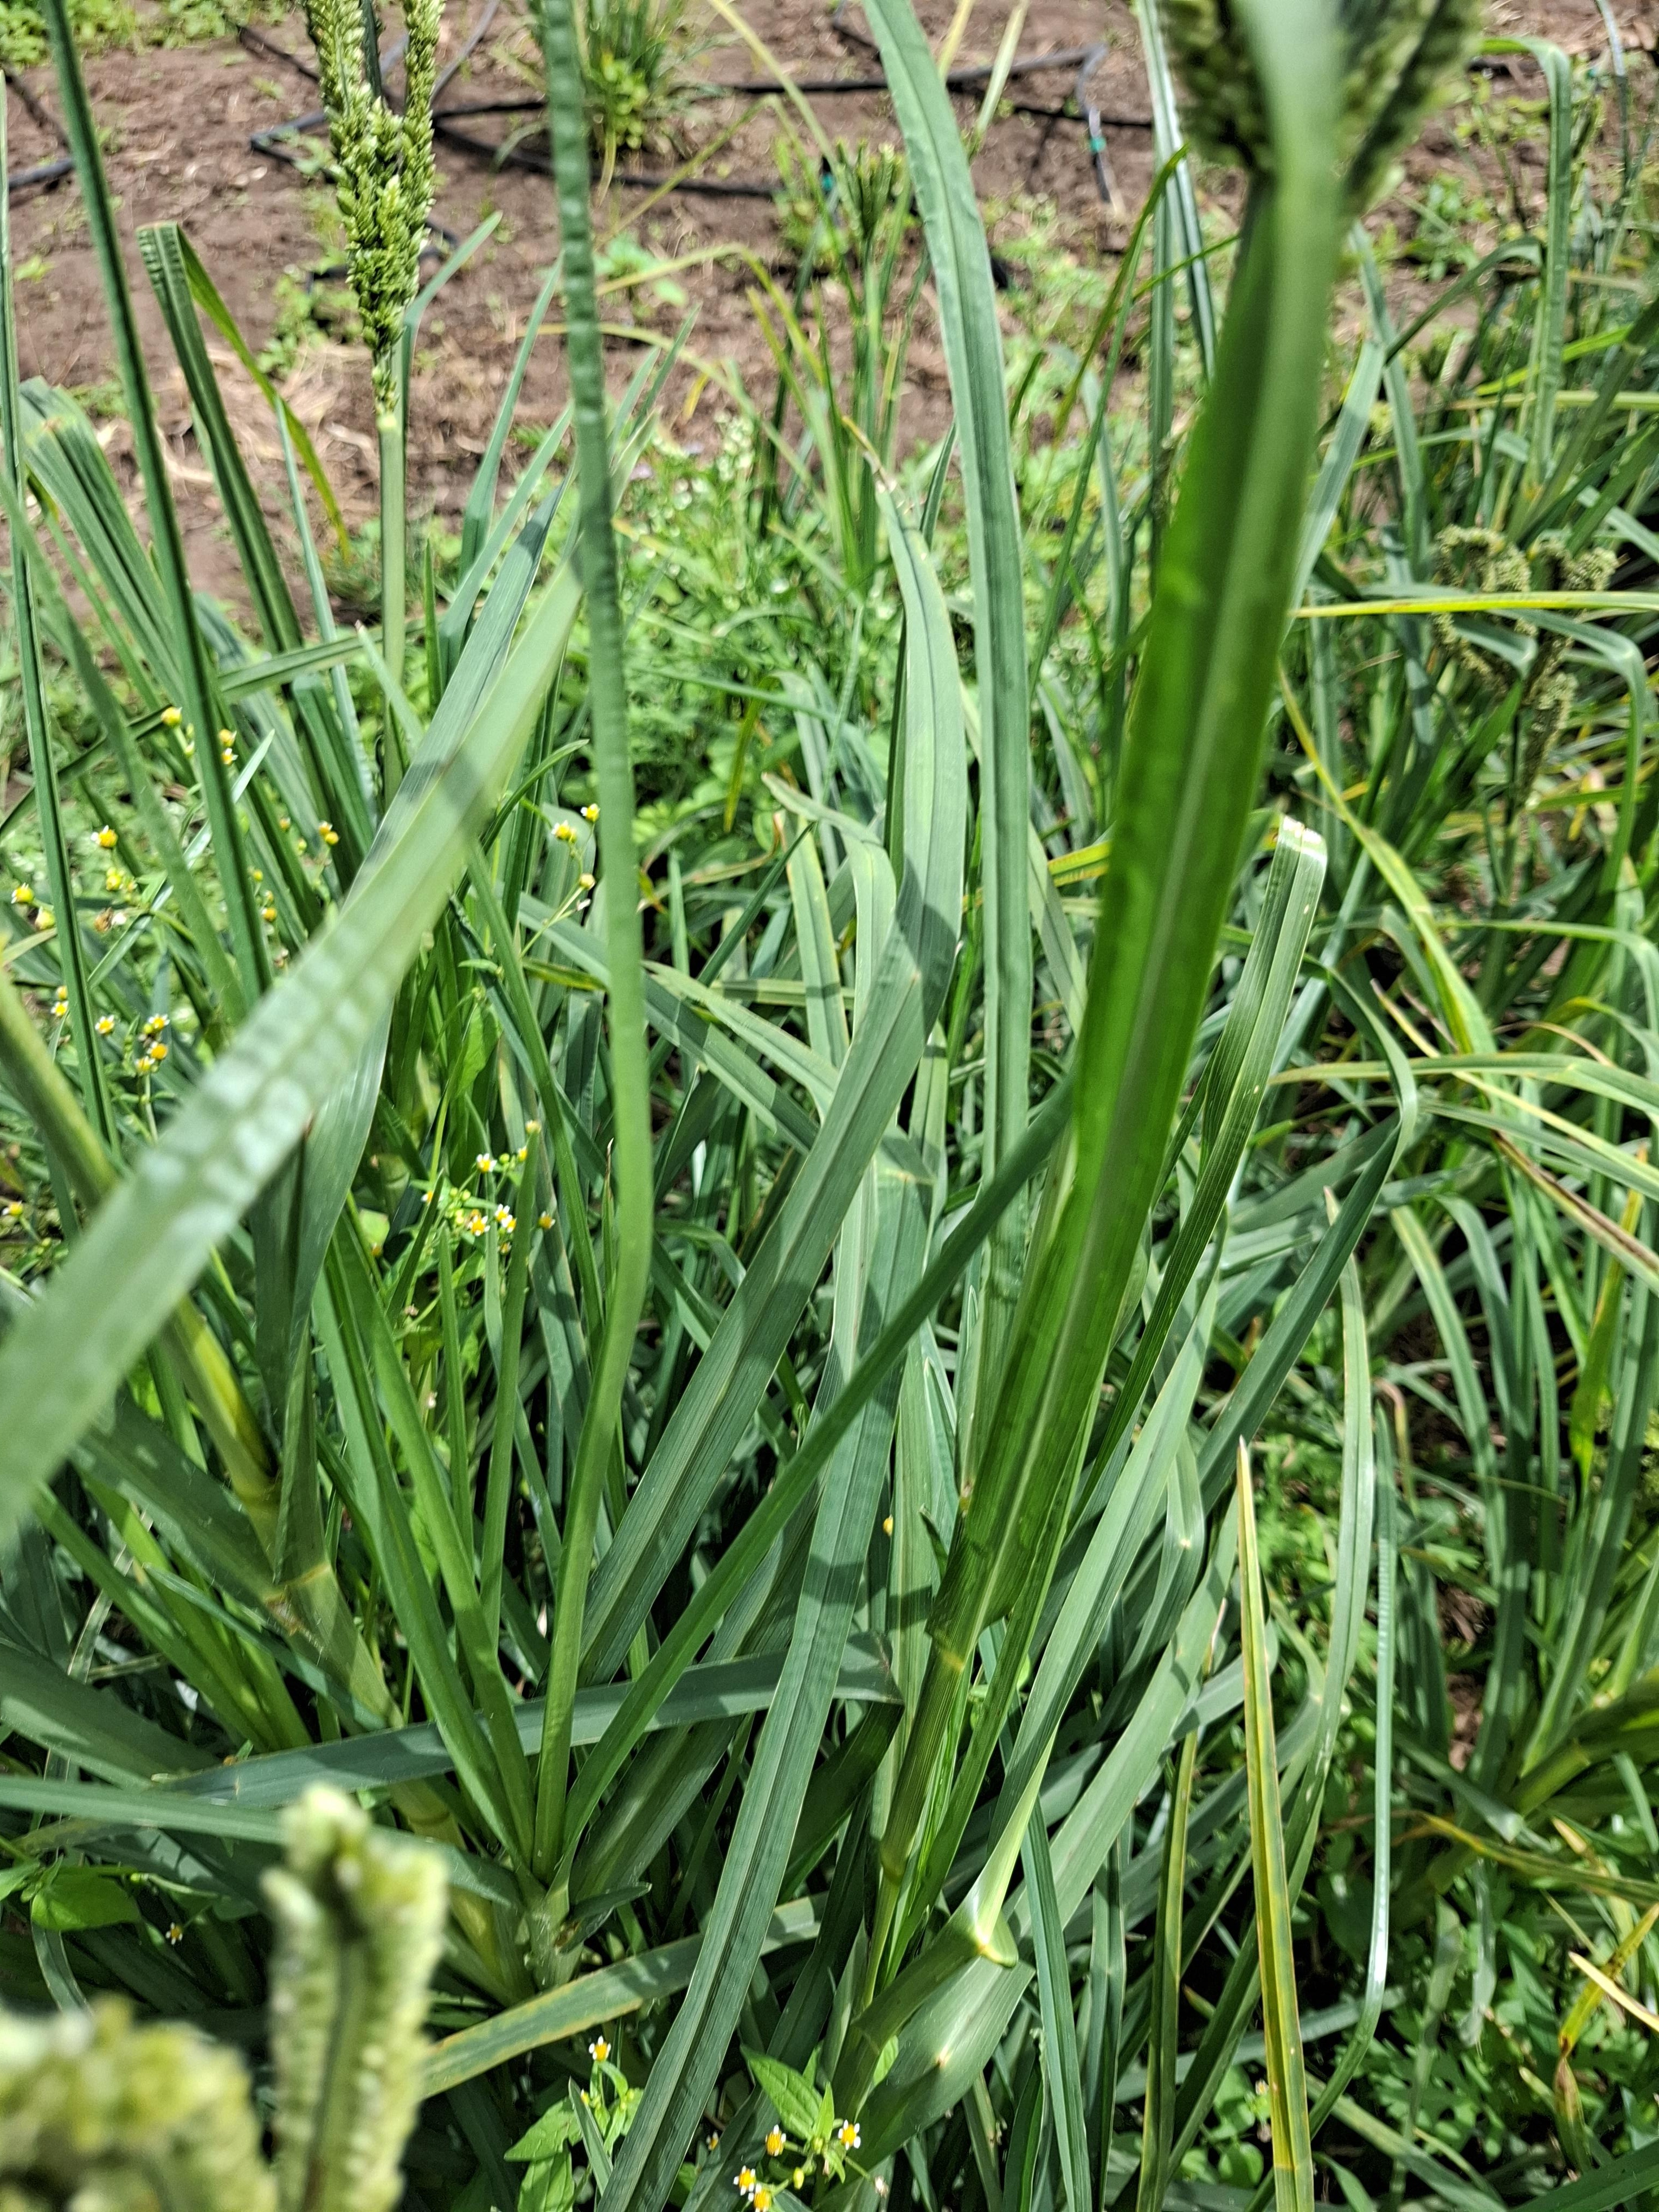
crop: finger millet
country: Tanzania
